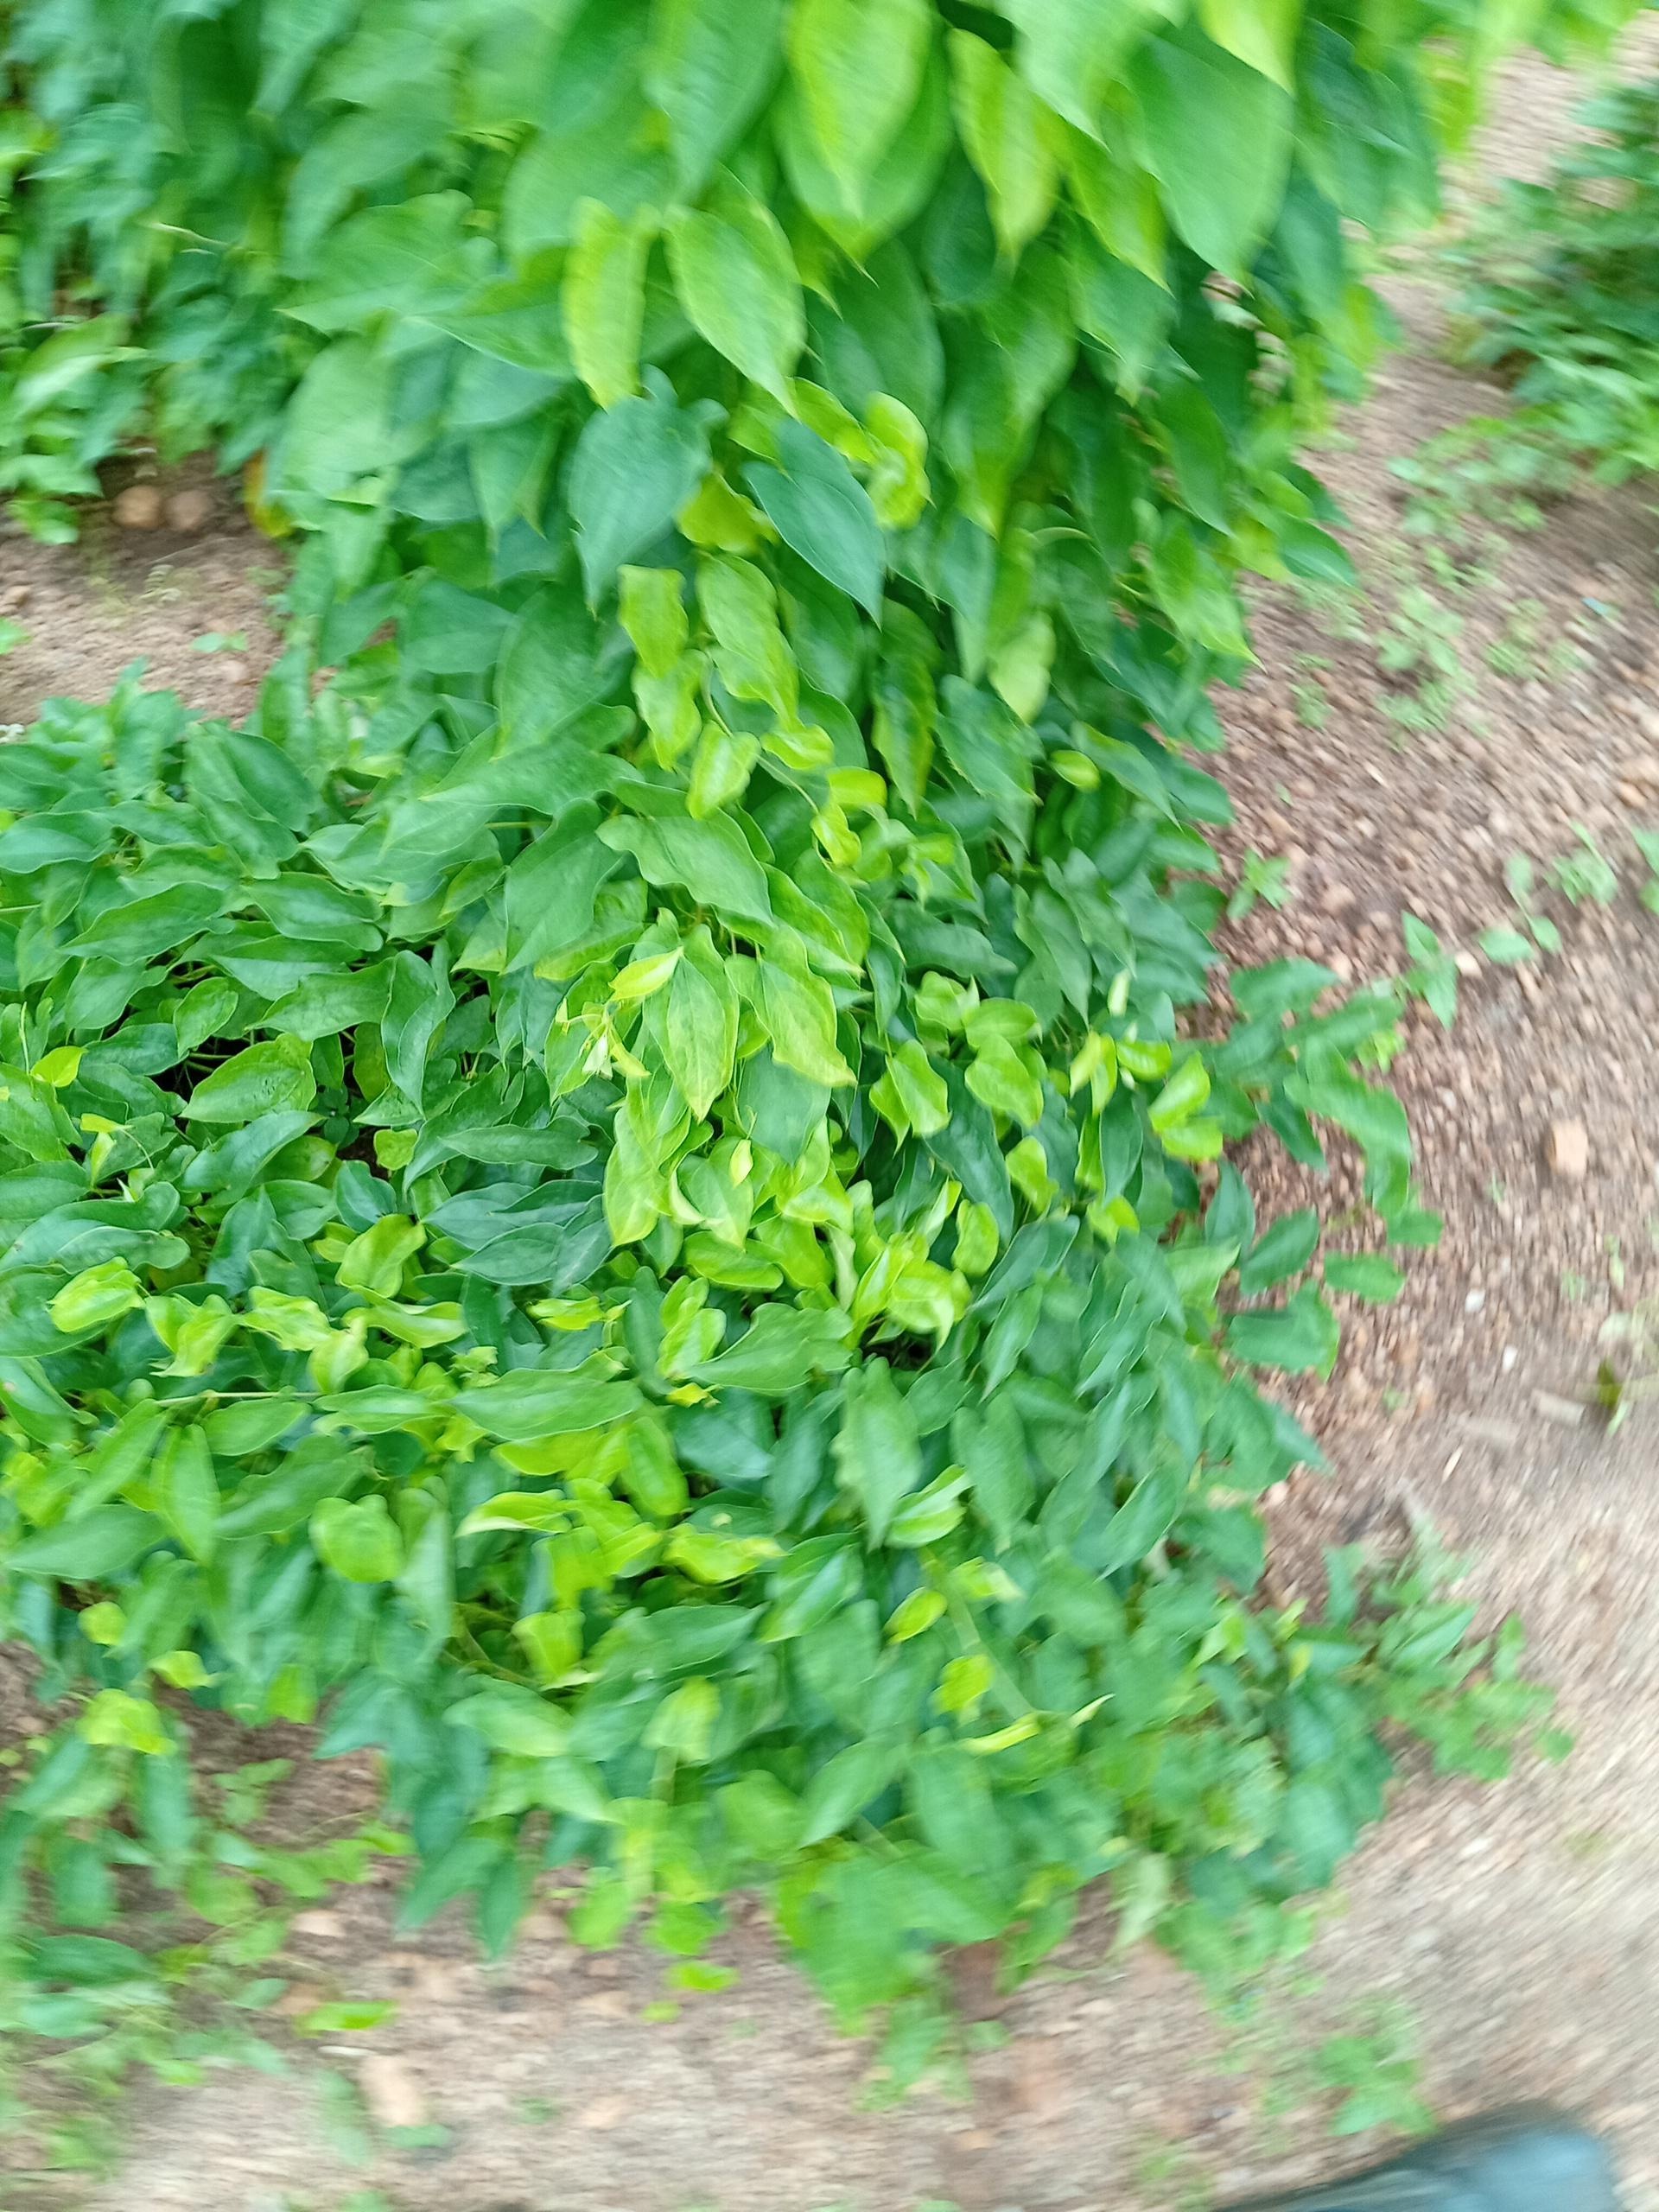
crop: yam
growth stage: vegetative
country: Nigeria
